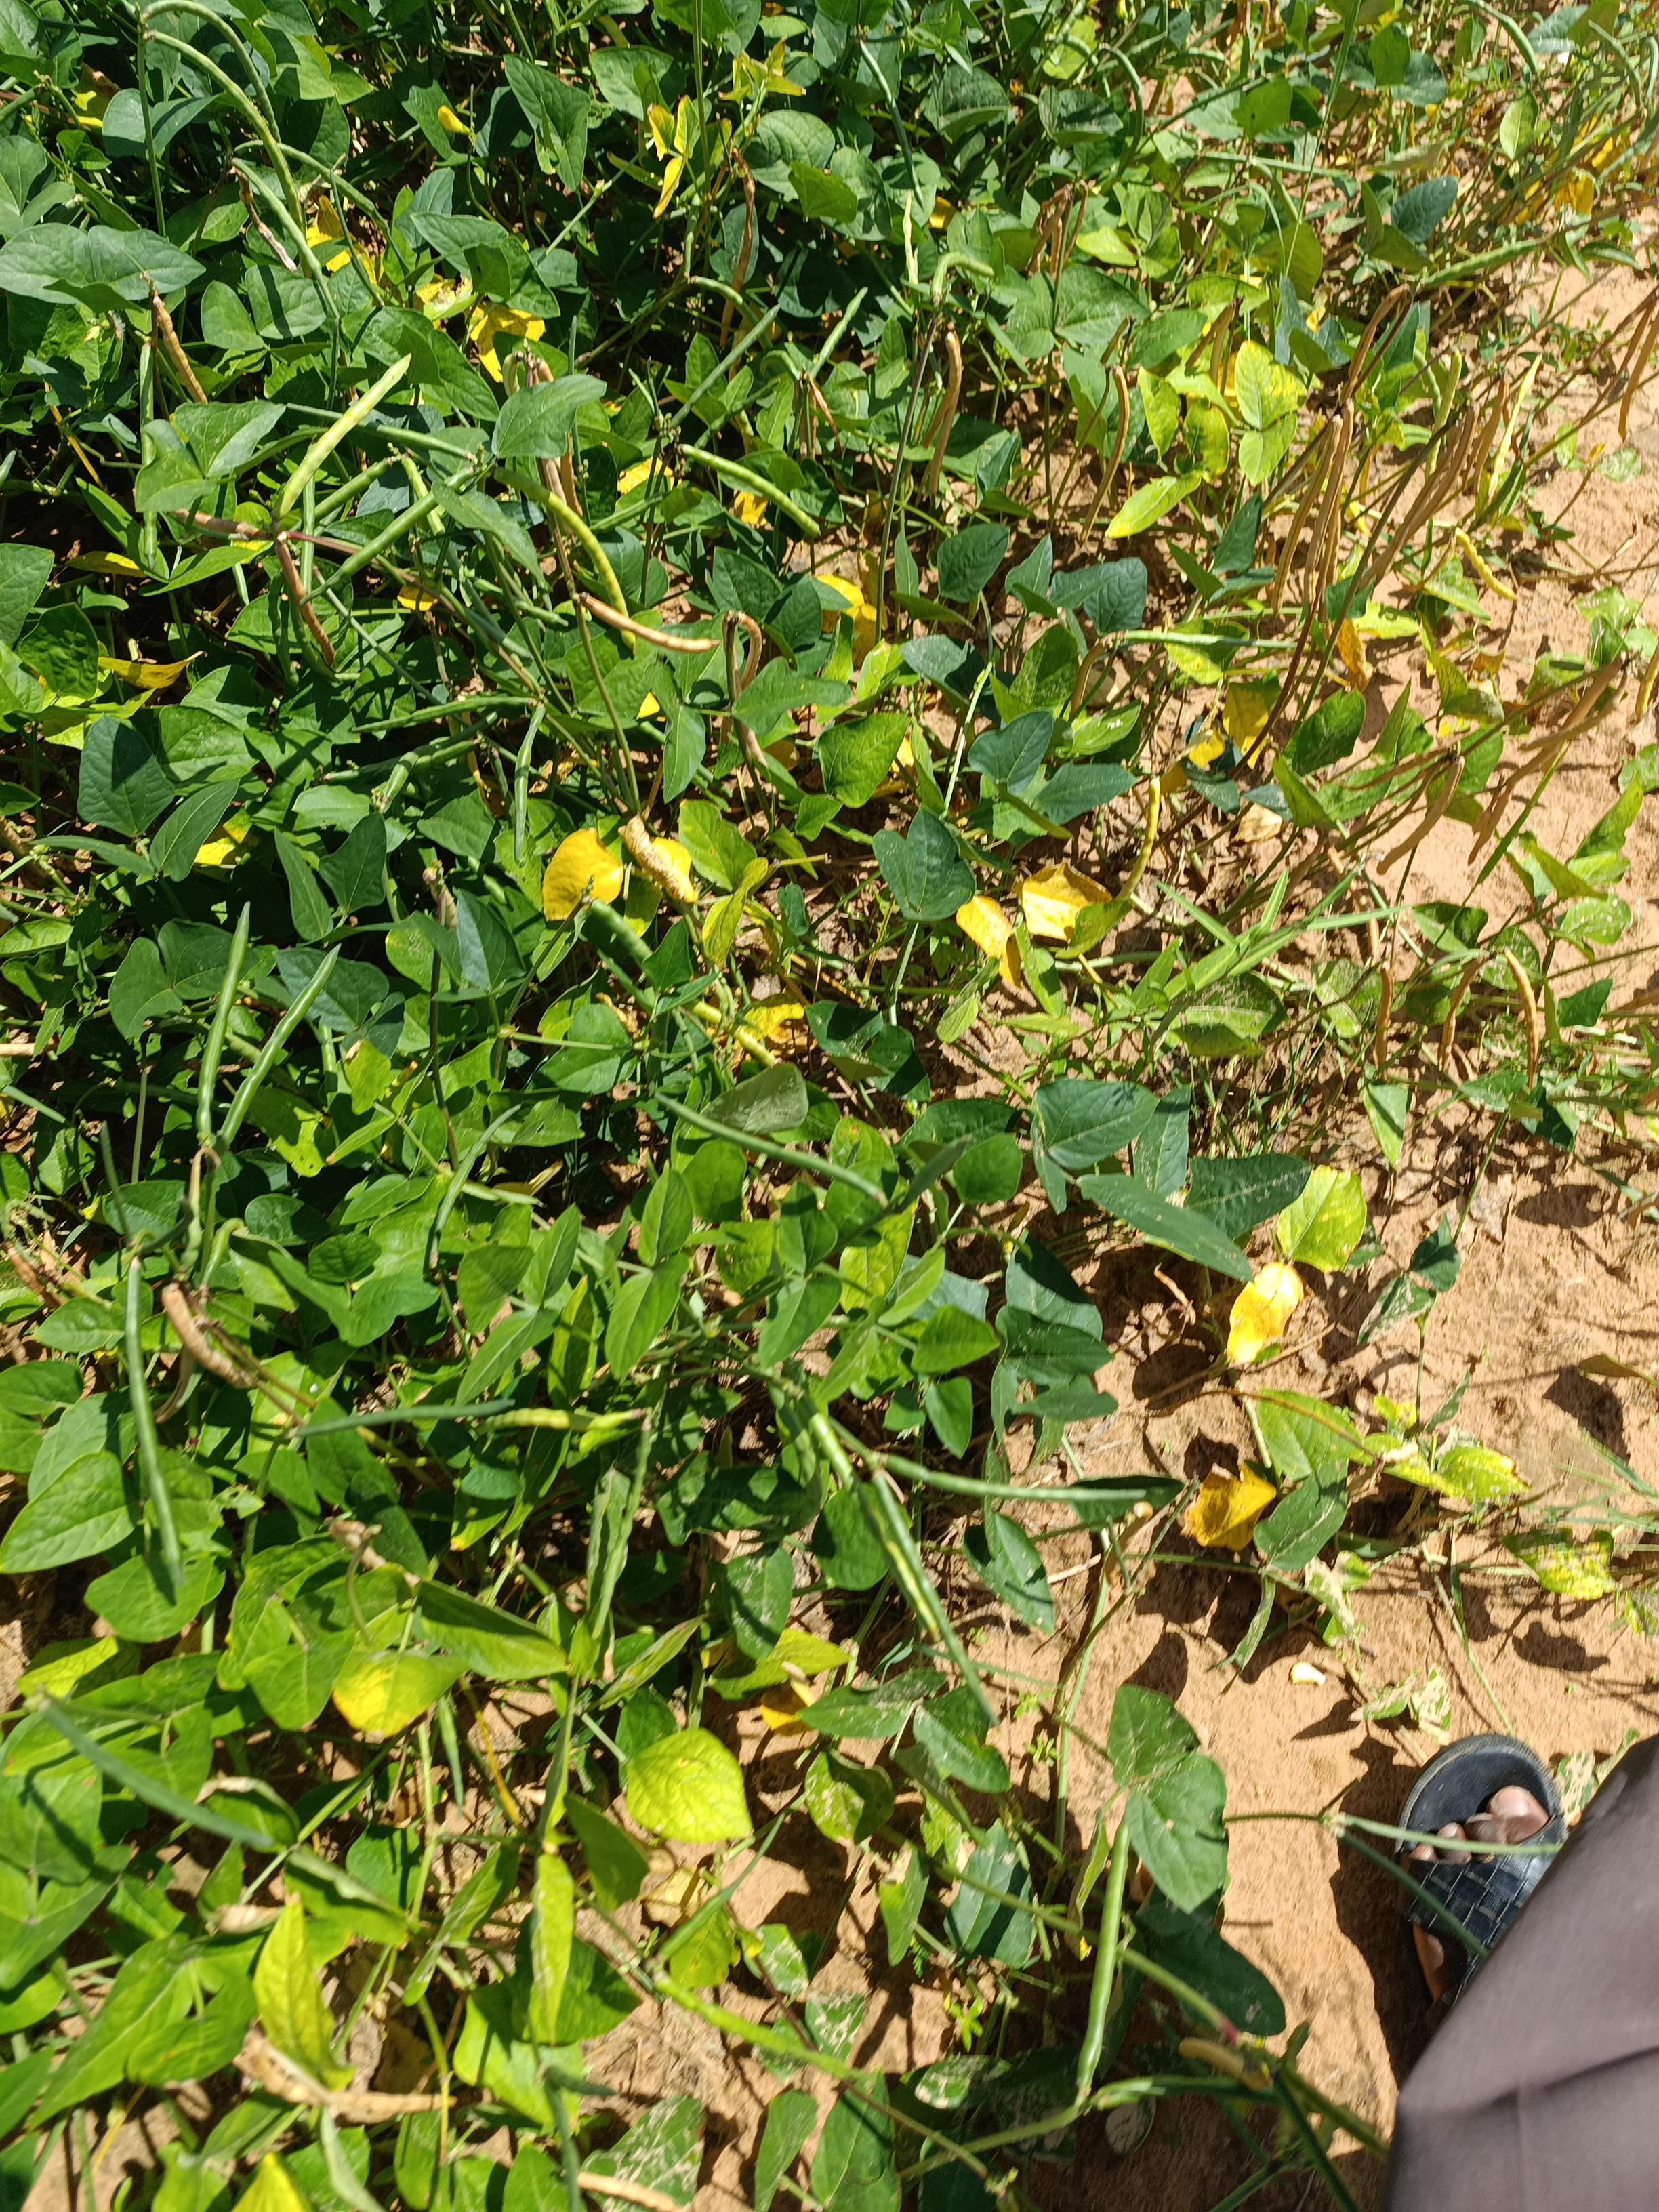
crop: cowpea
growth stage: maturity
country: Nigeria
